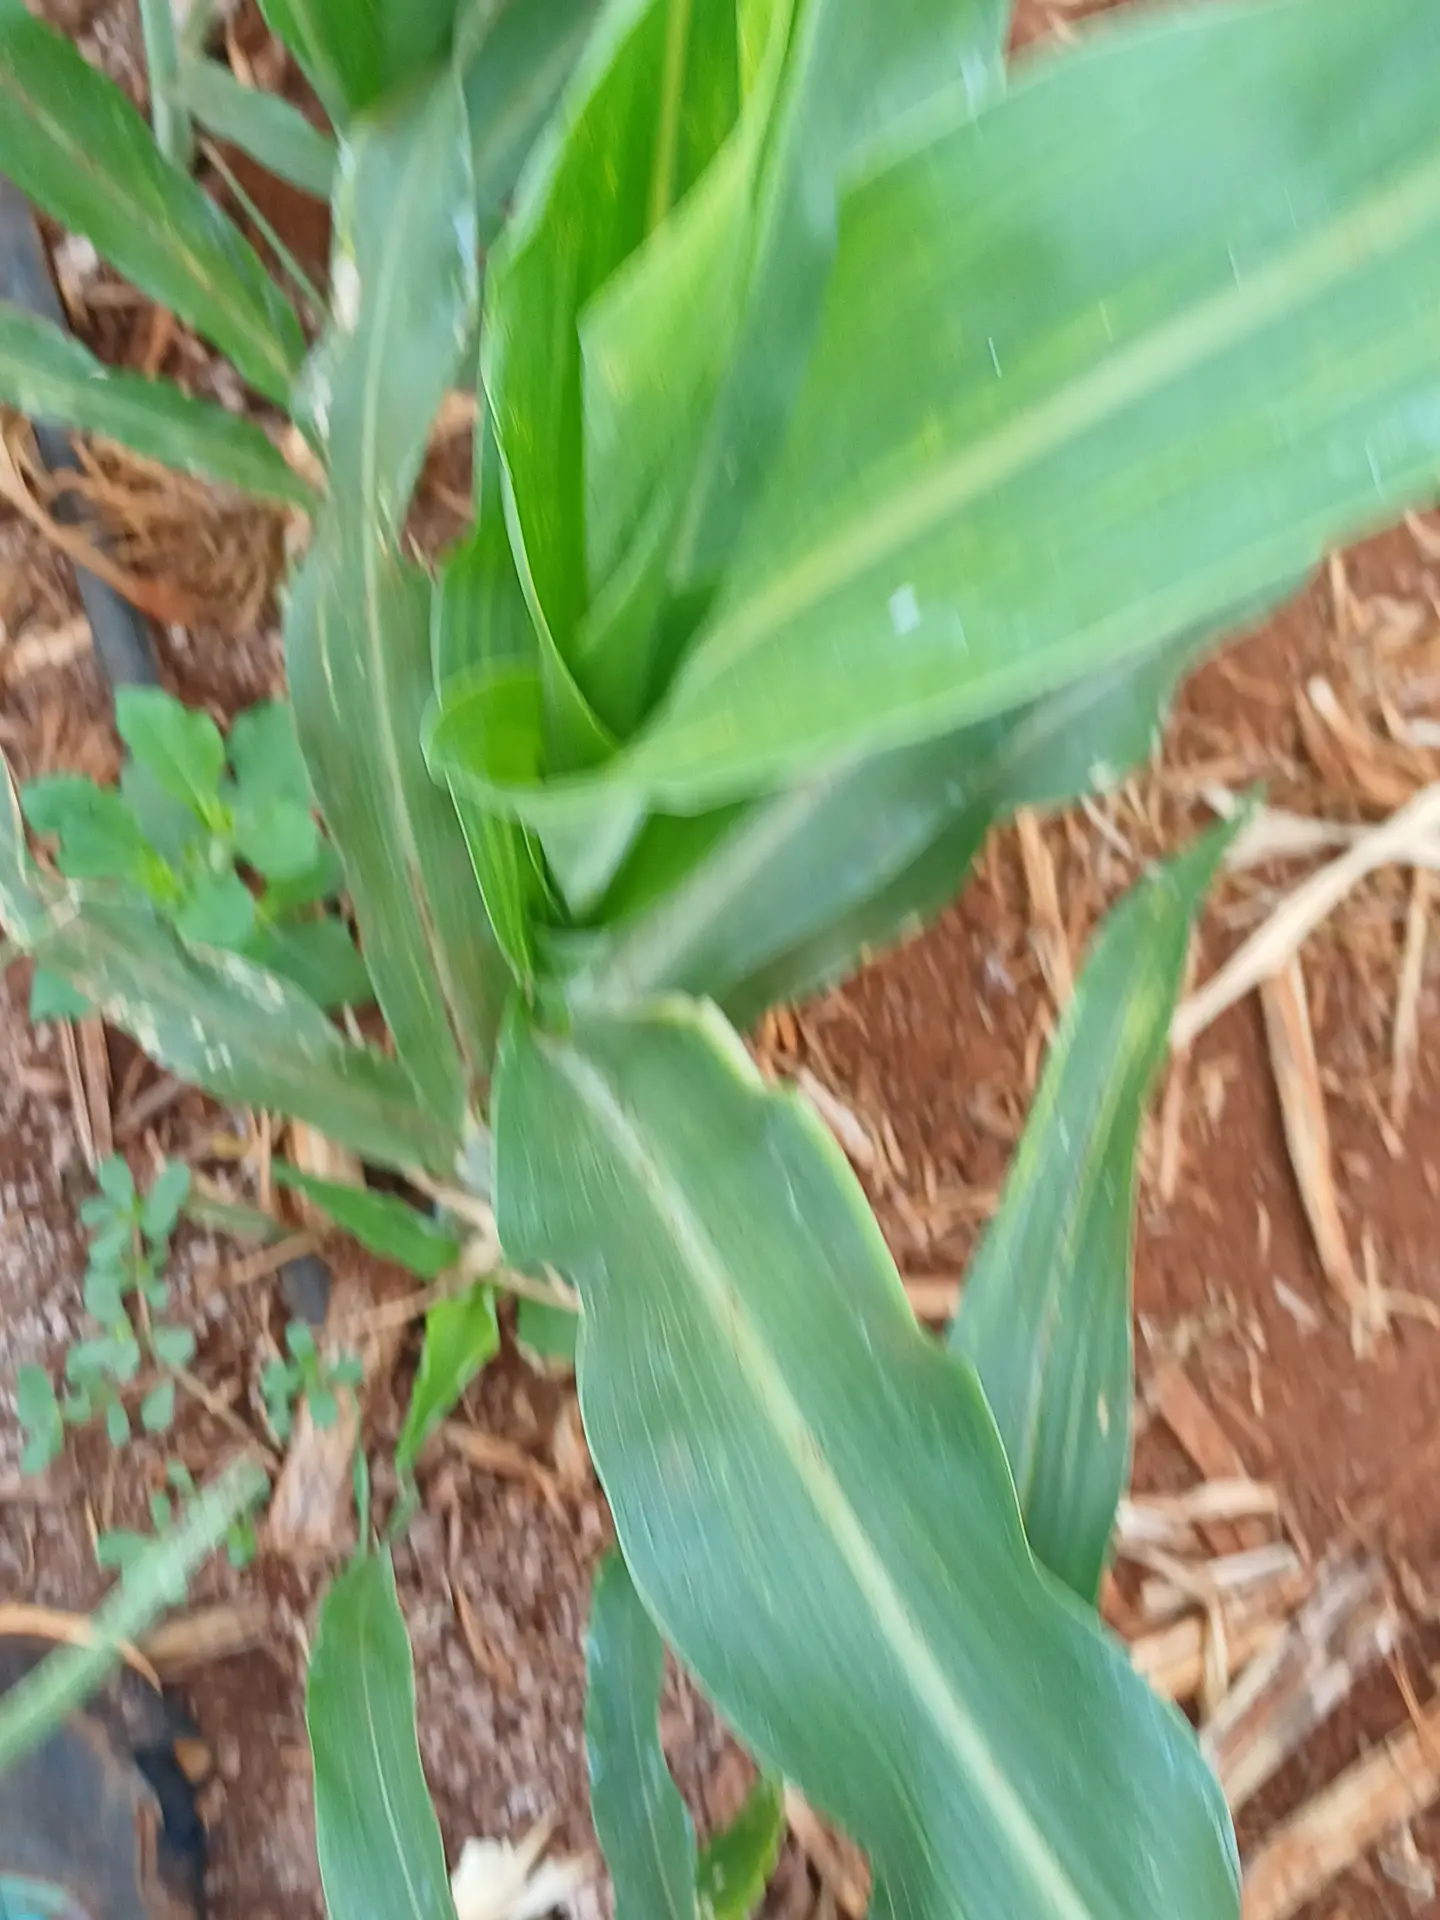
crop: sorghum
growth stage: vegetative
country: Kenya
